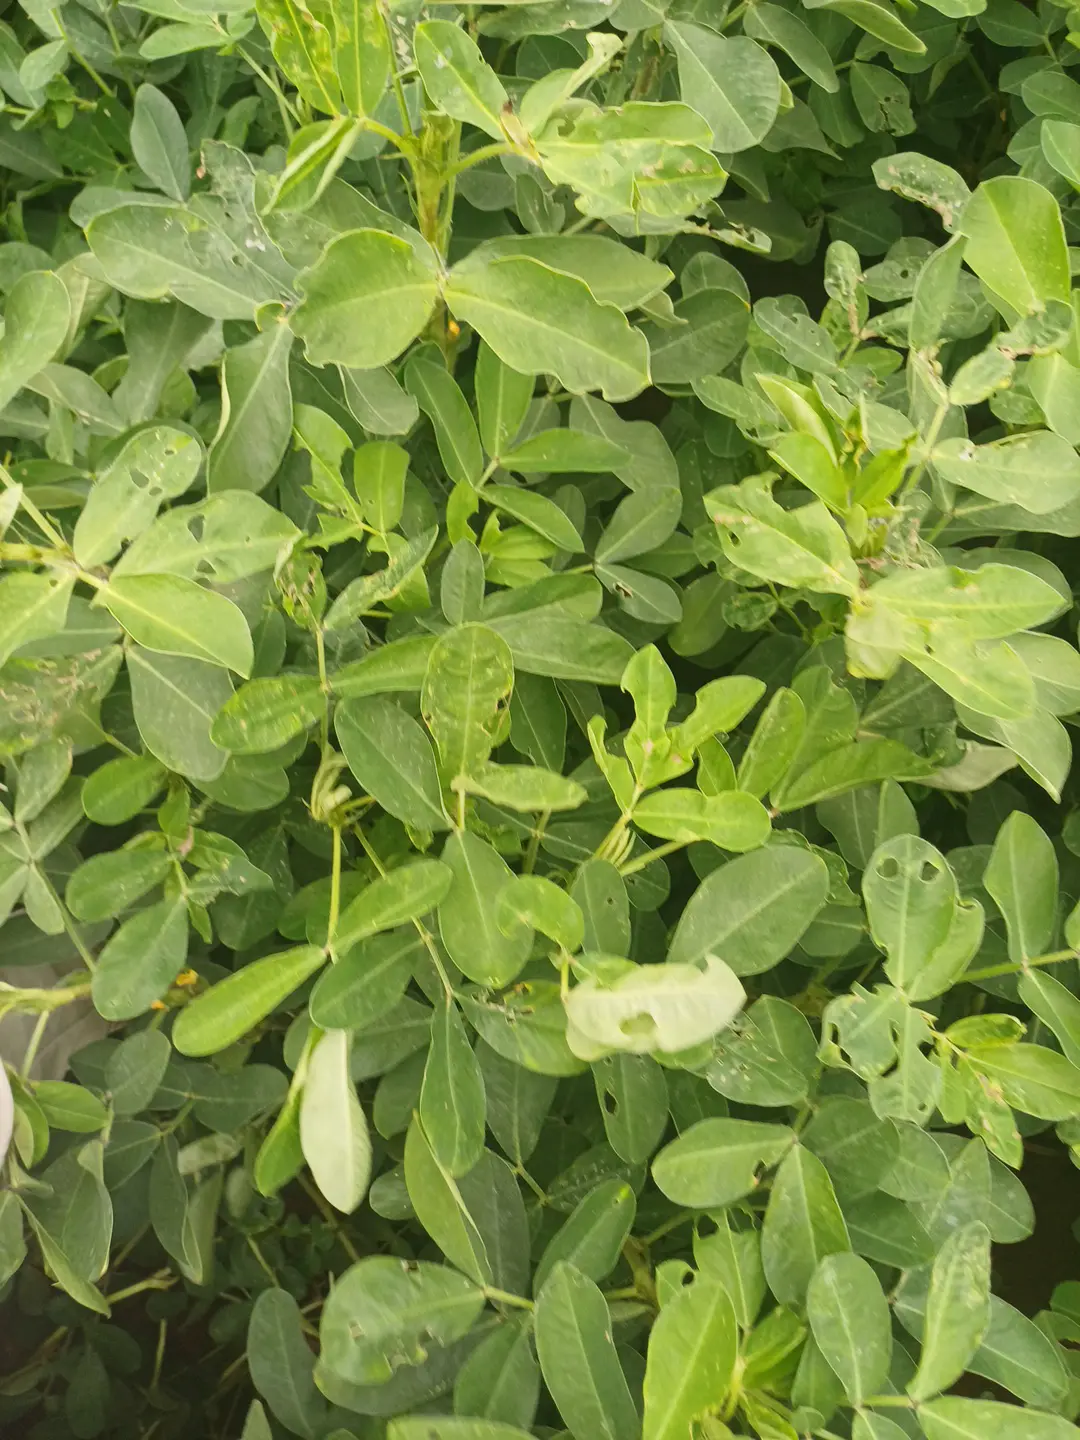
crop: groundnut
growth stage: pegging
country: Kenya
